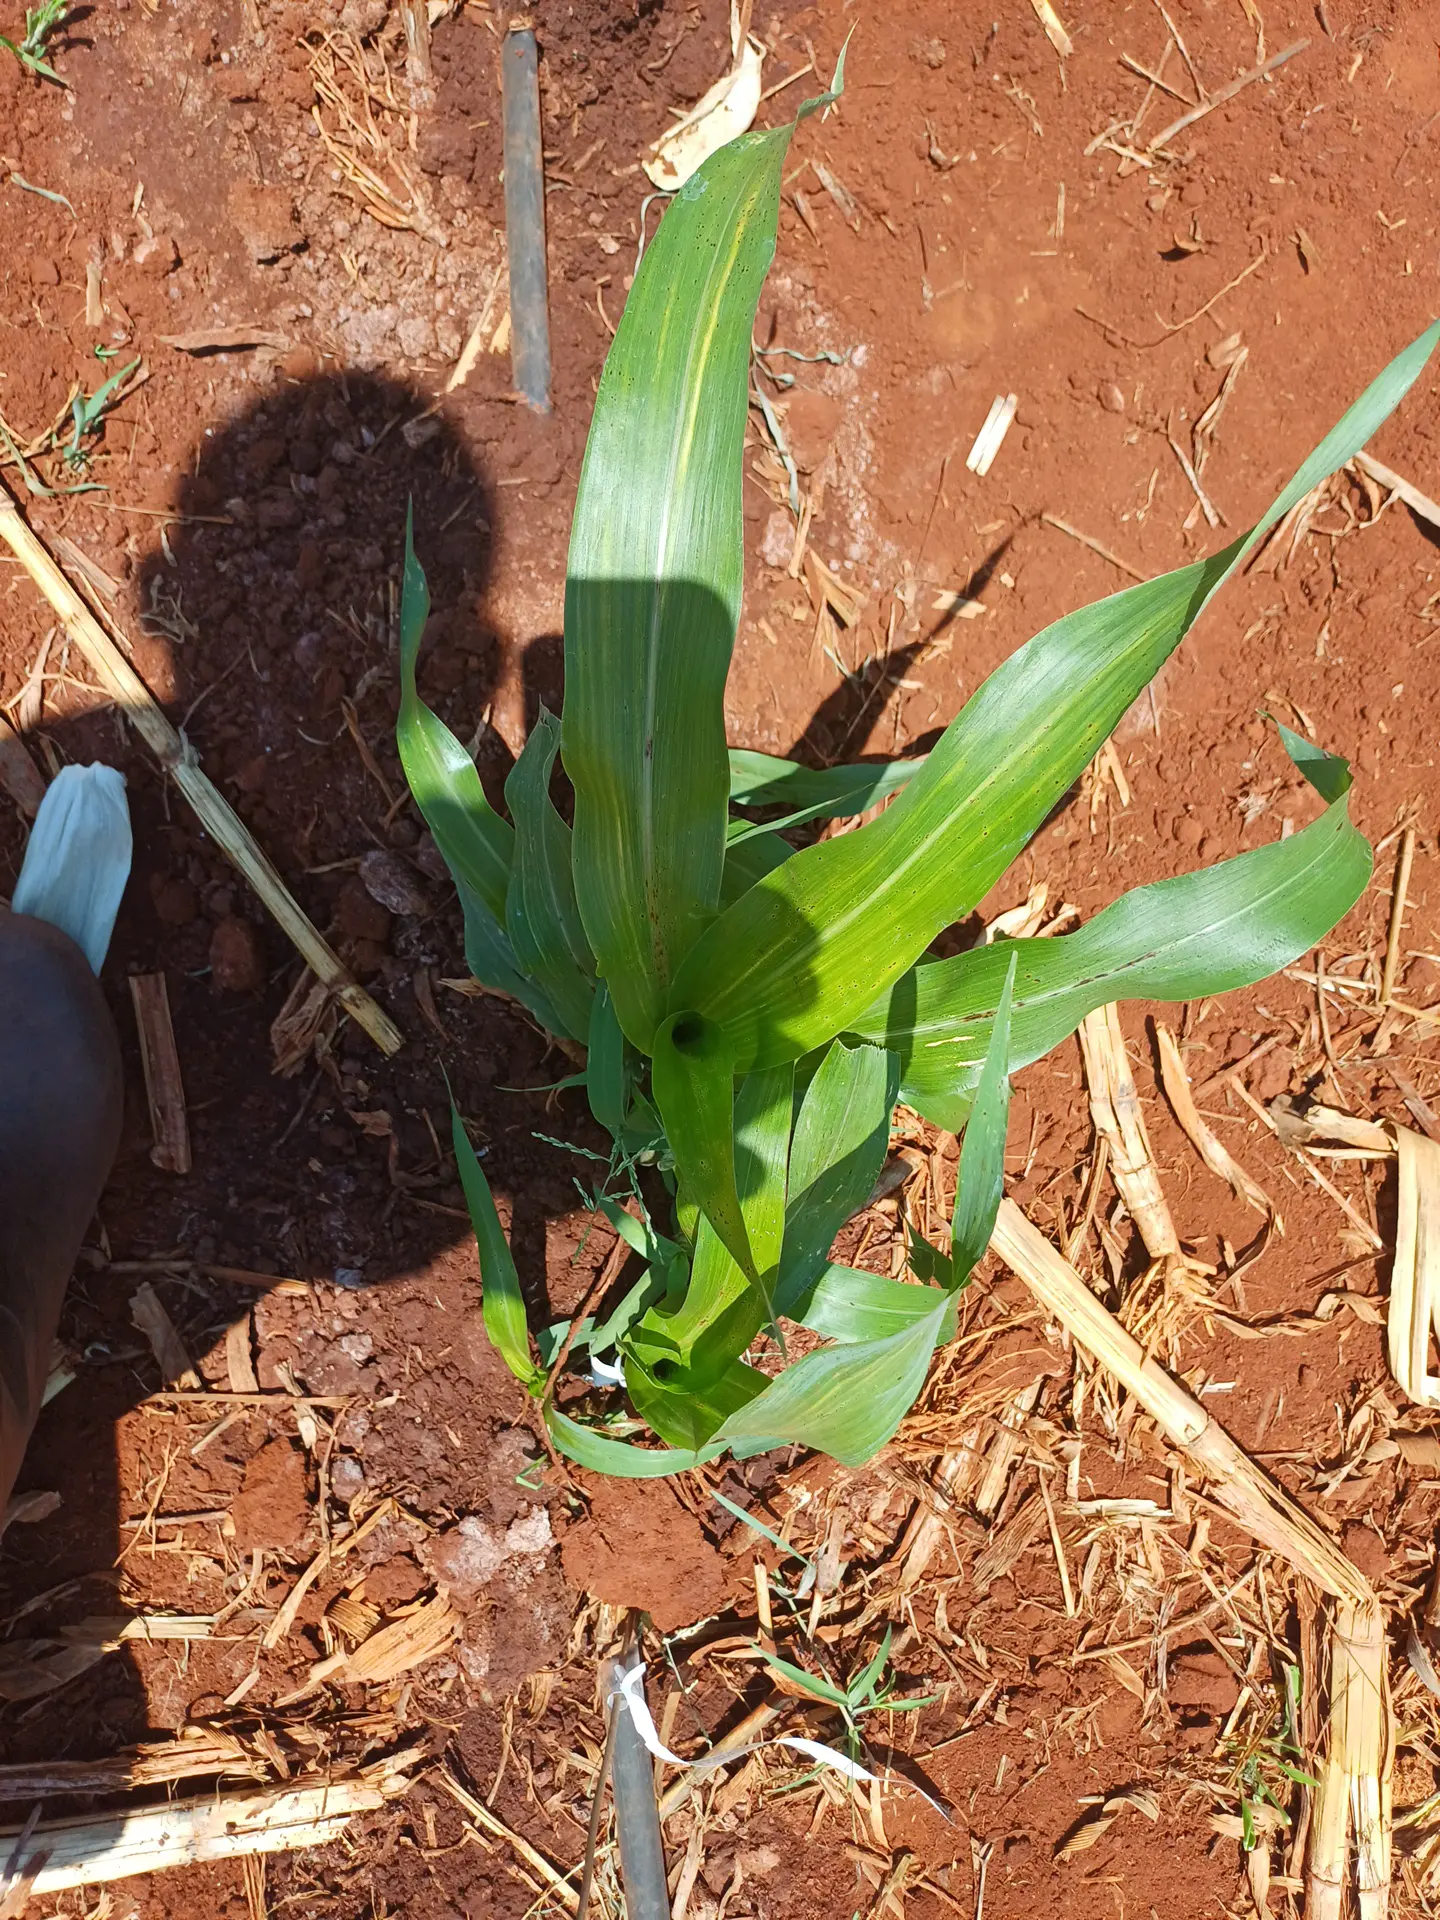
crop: sorghum
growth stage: vegetative
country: Kenya
